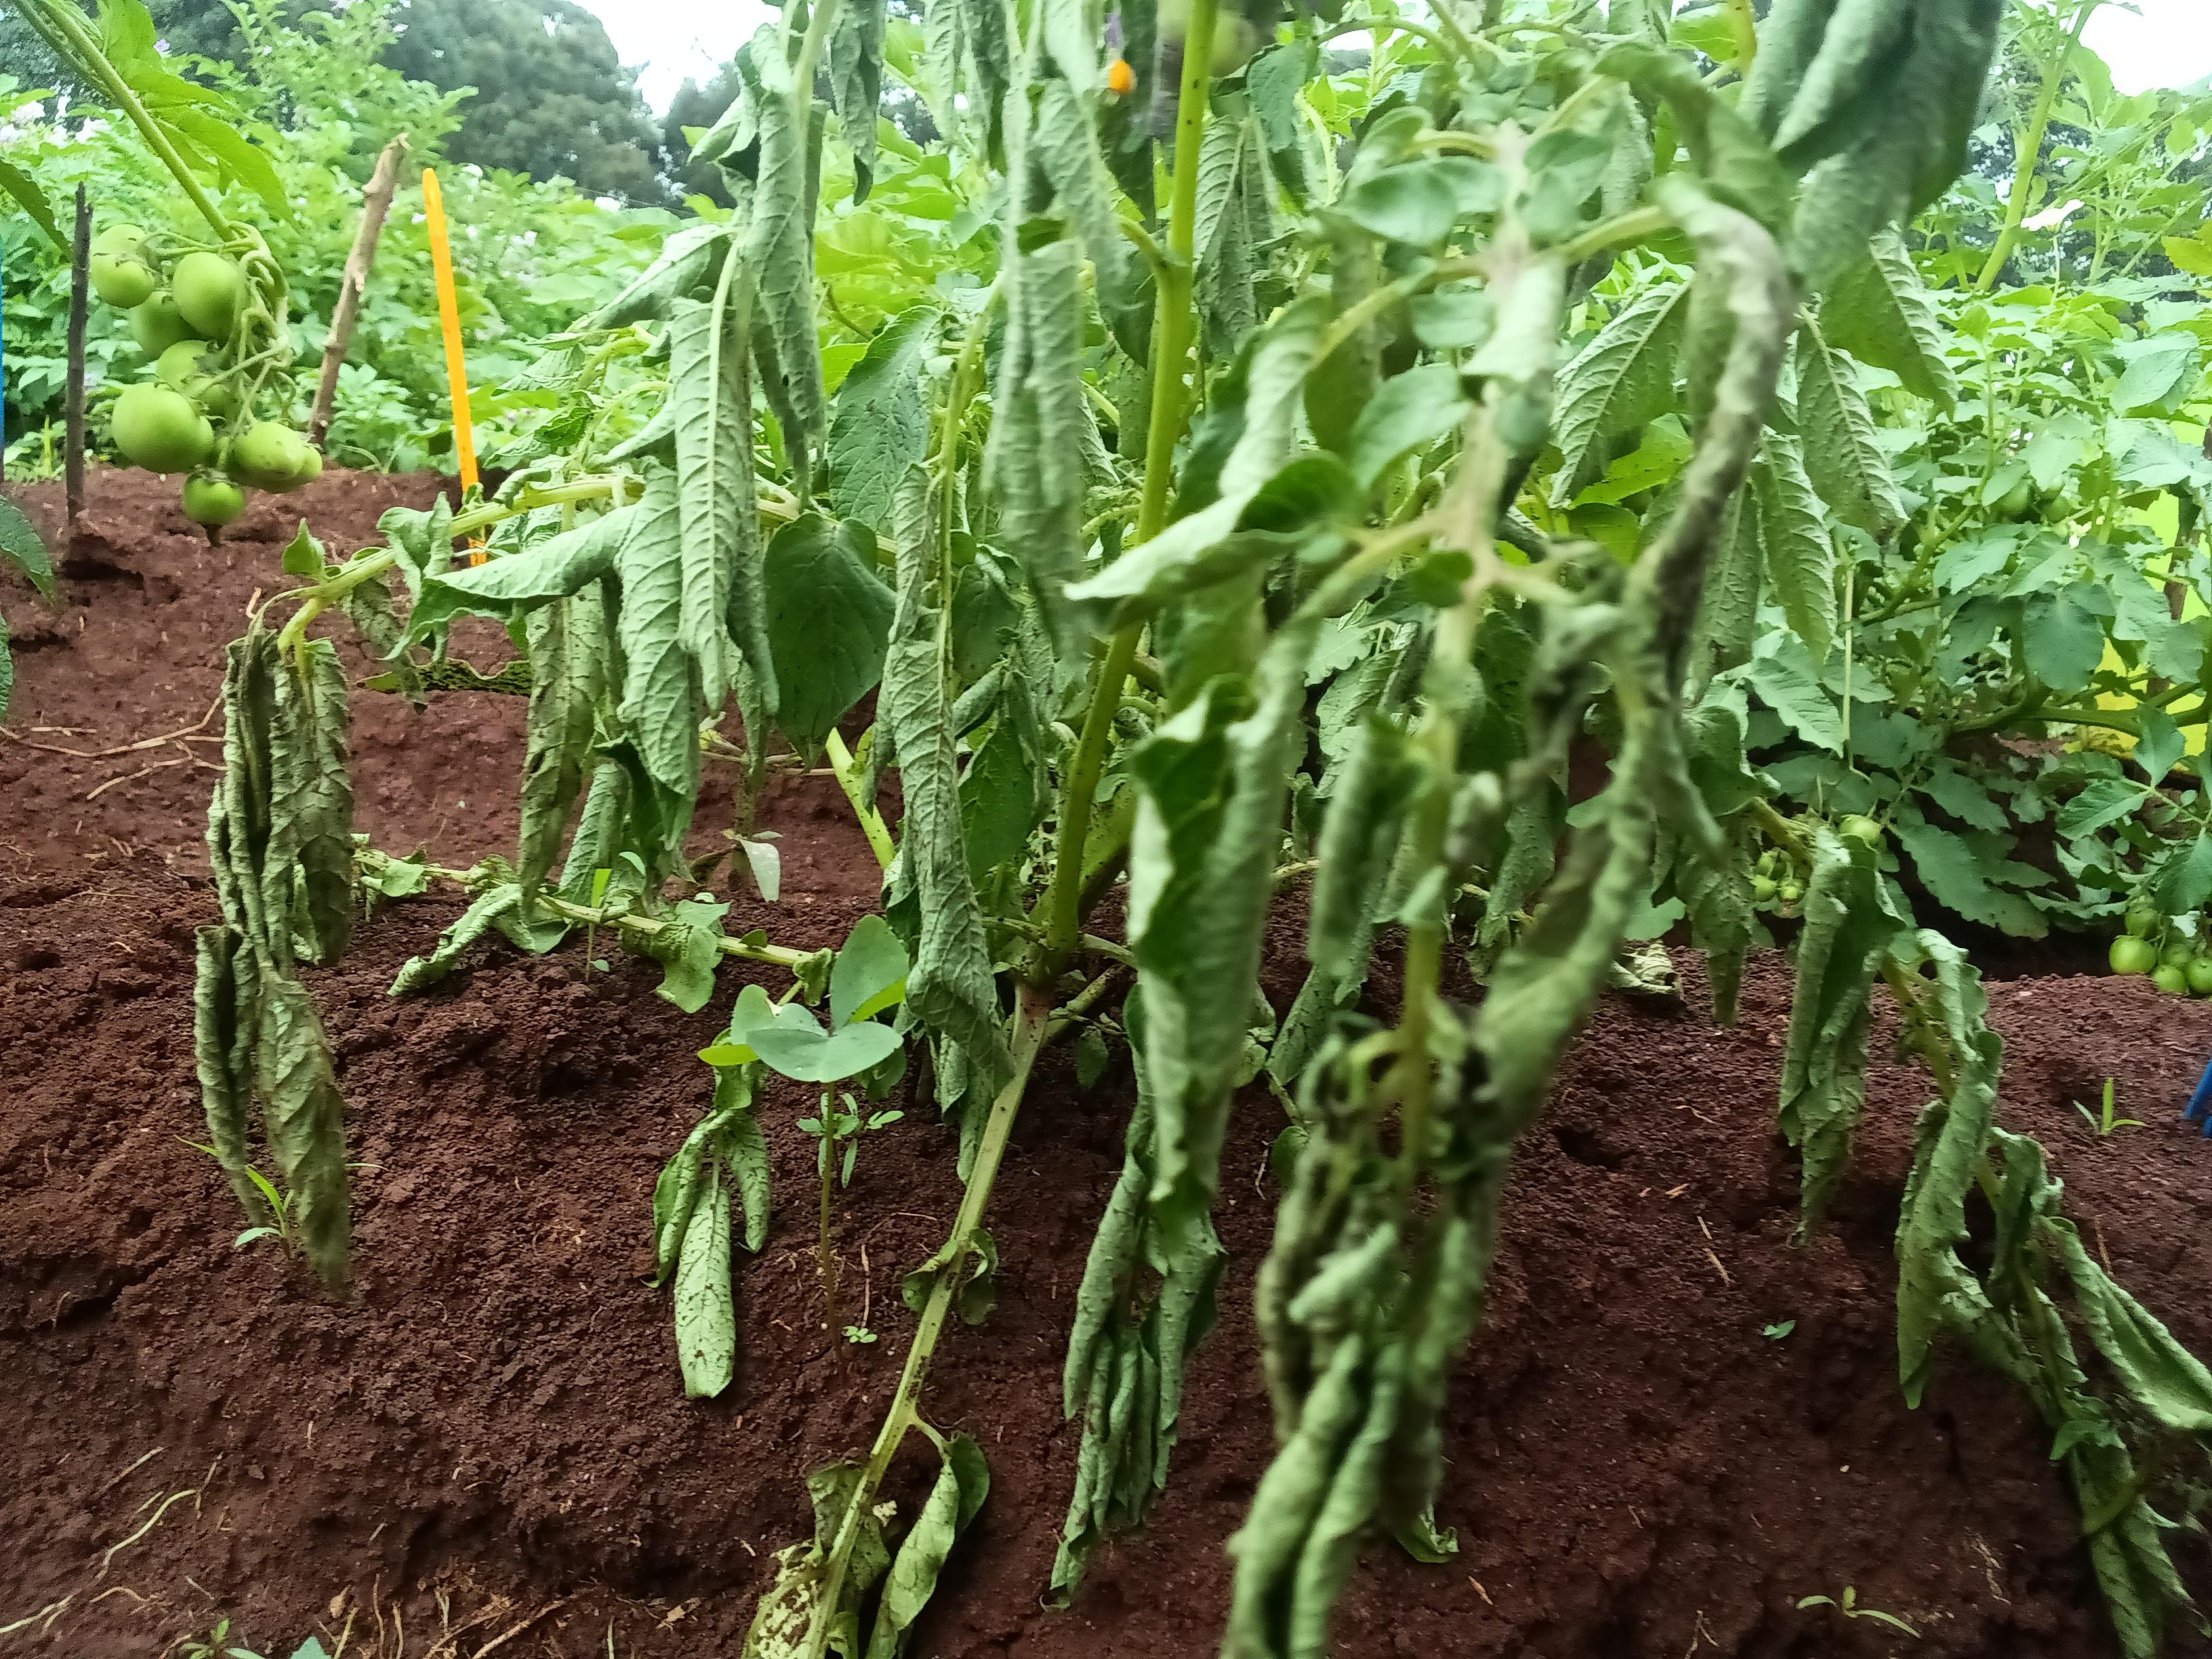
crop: potato
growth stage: flowering
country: Kenya
